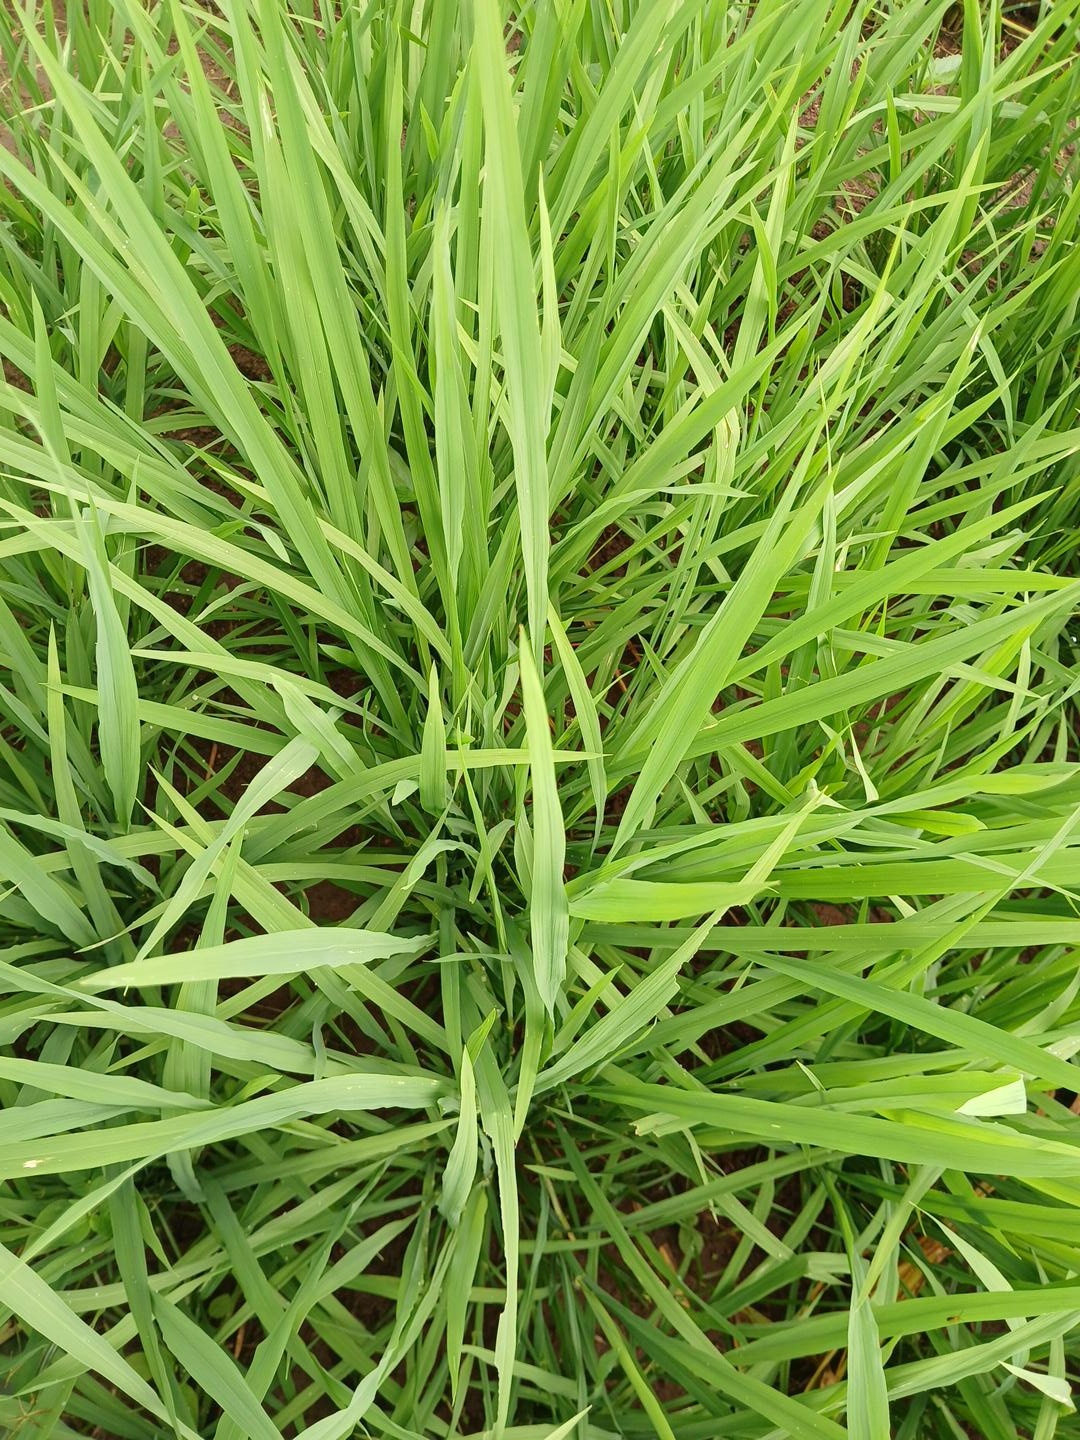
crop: rice
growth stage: elongation stem
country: Côte d'Ivoire
